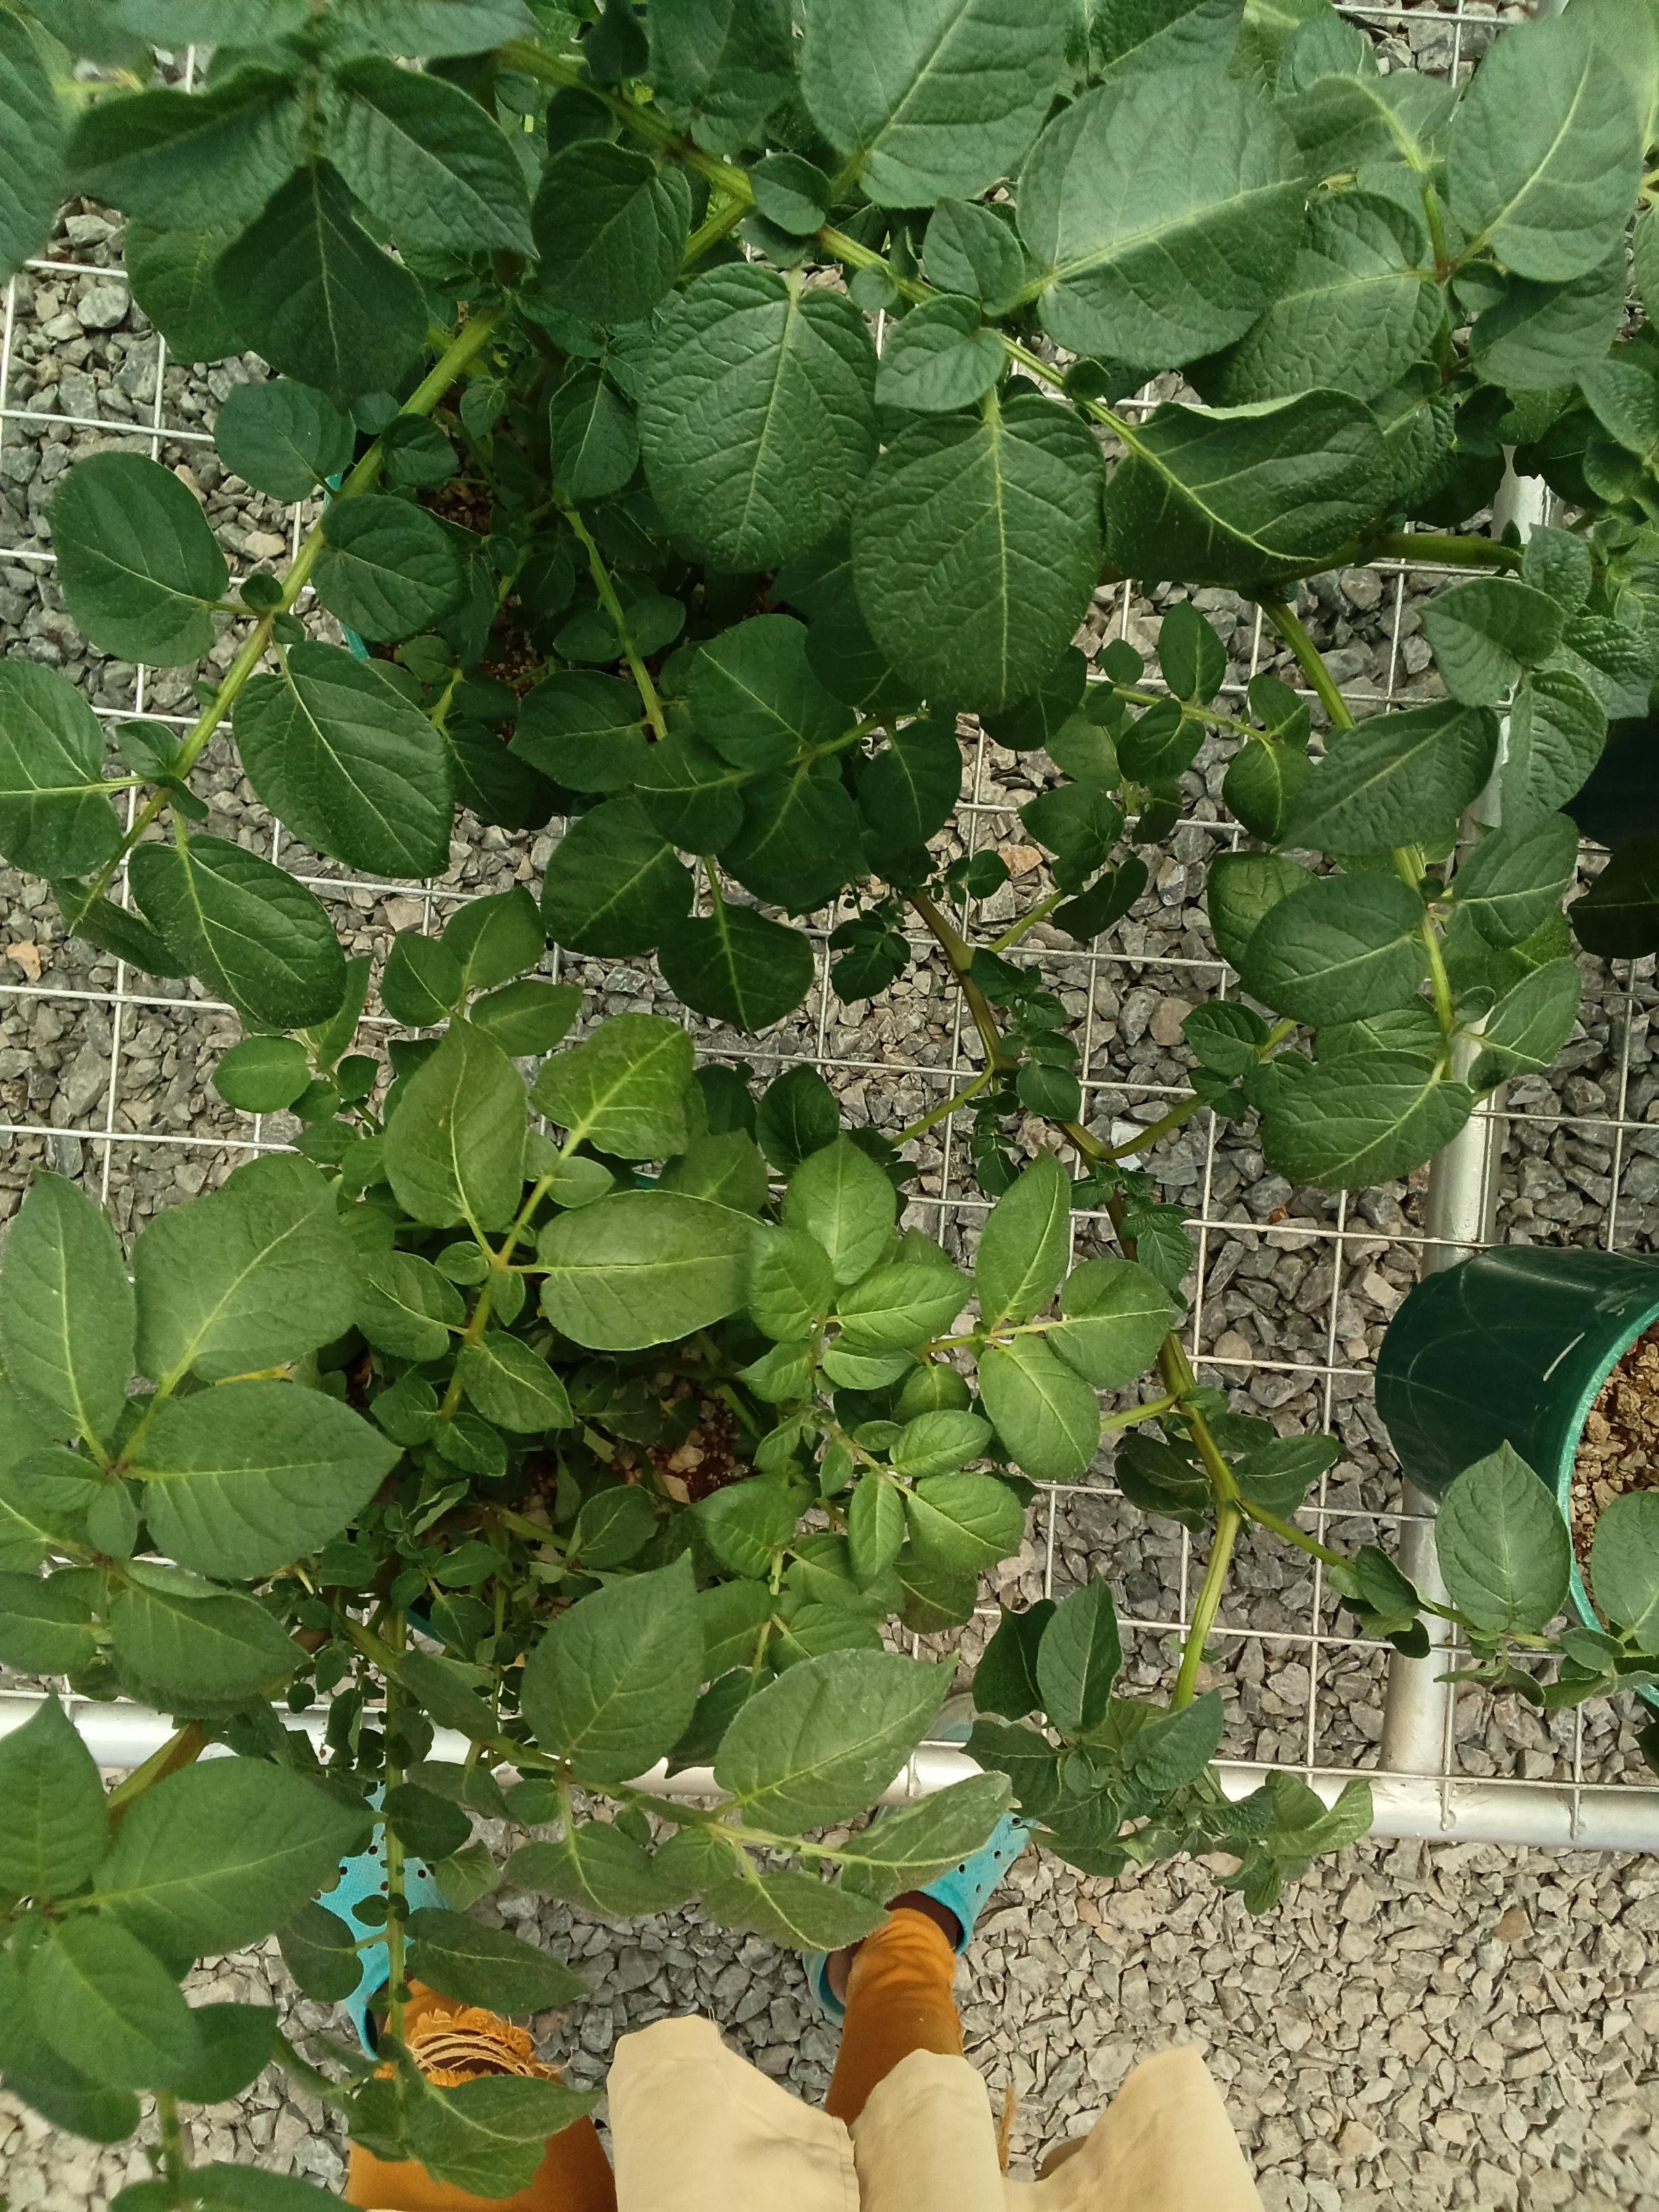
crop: potato
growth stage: flowering
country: Kenya
